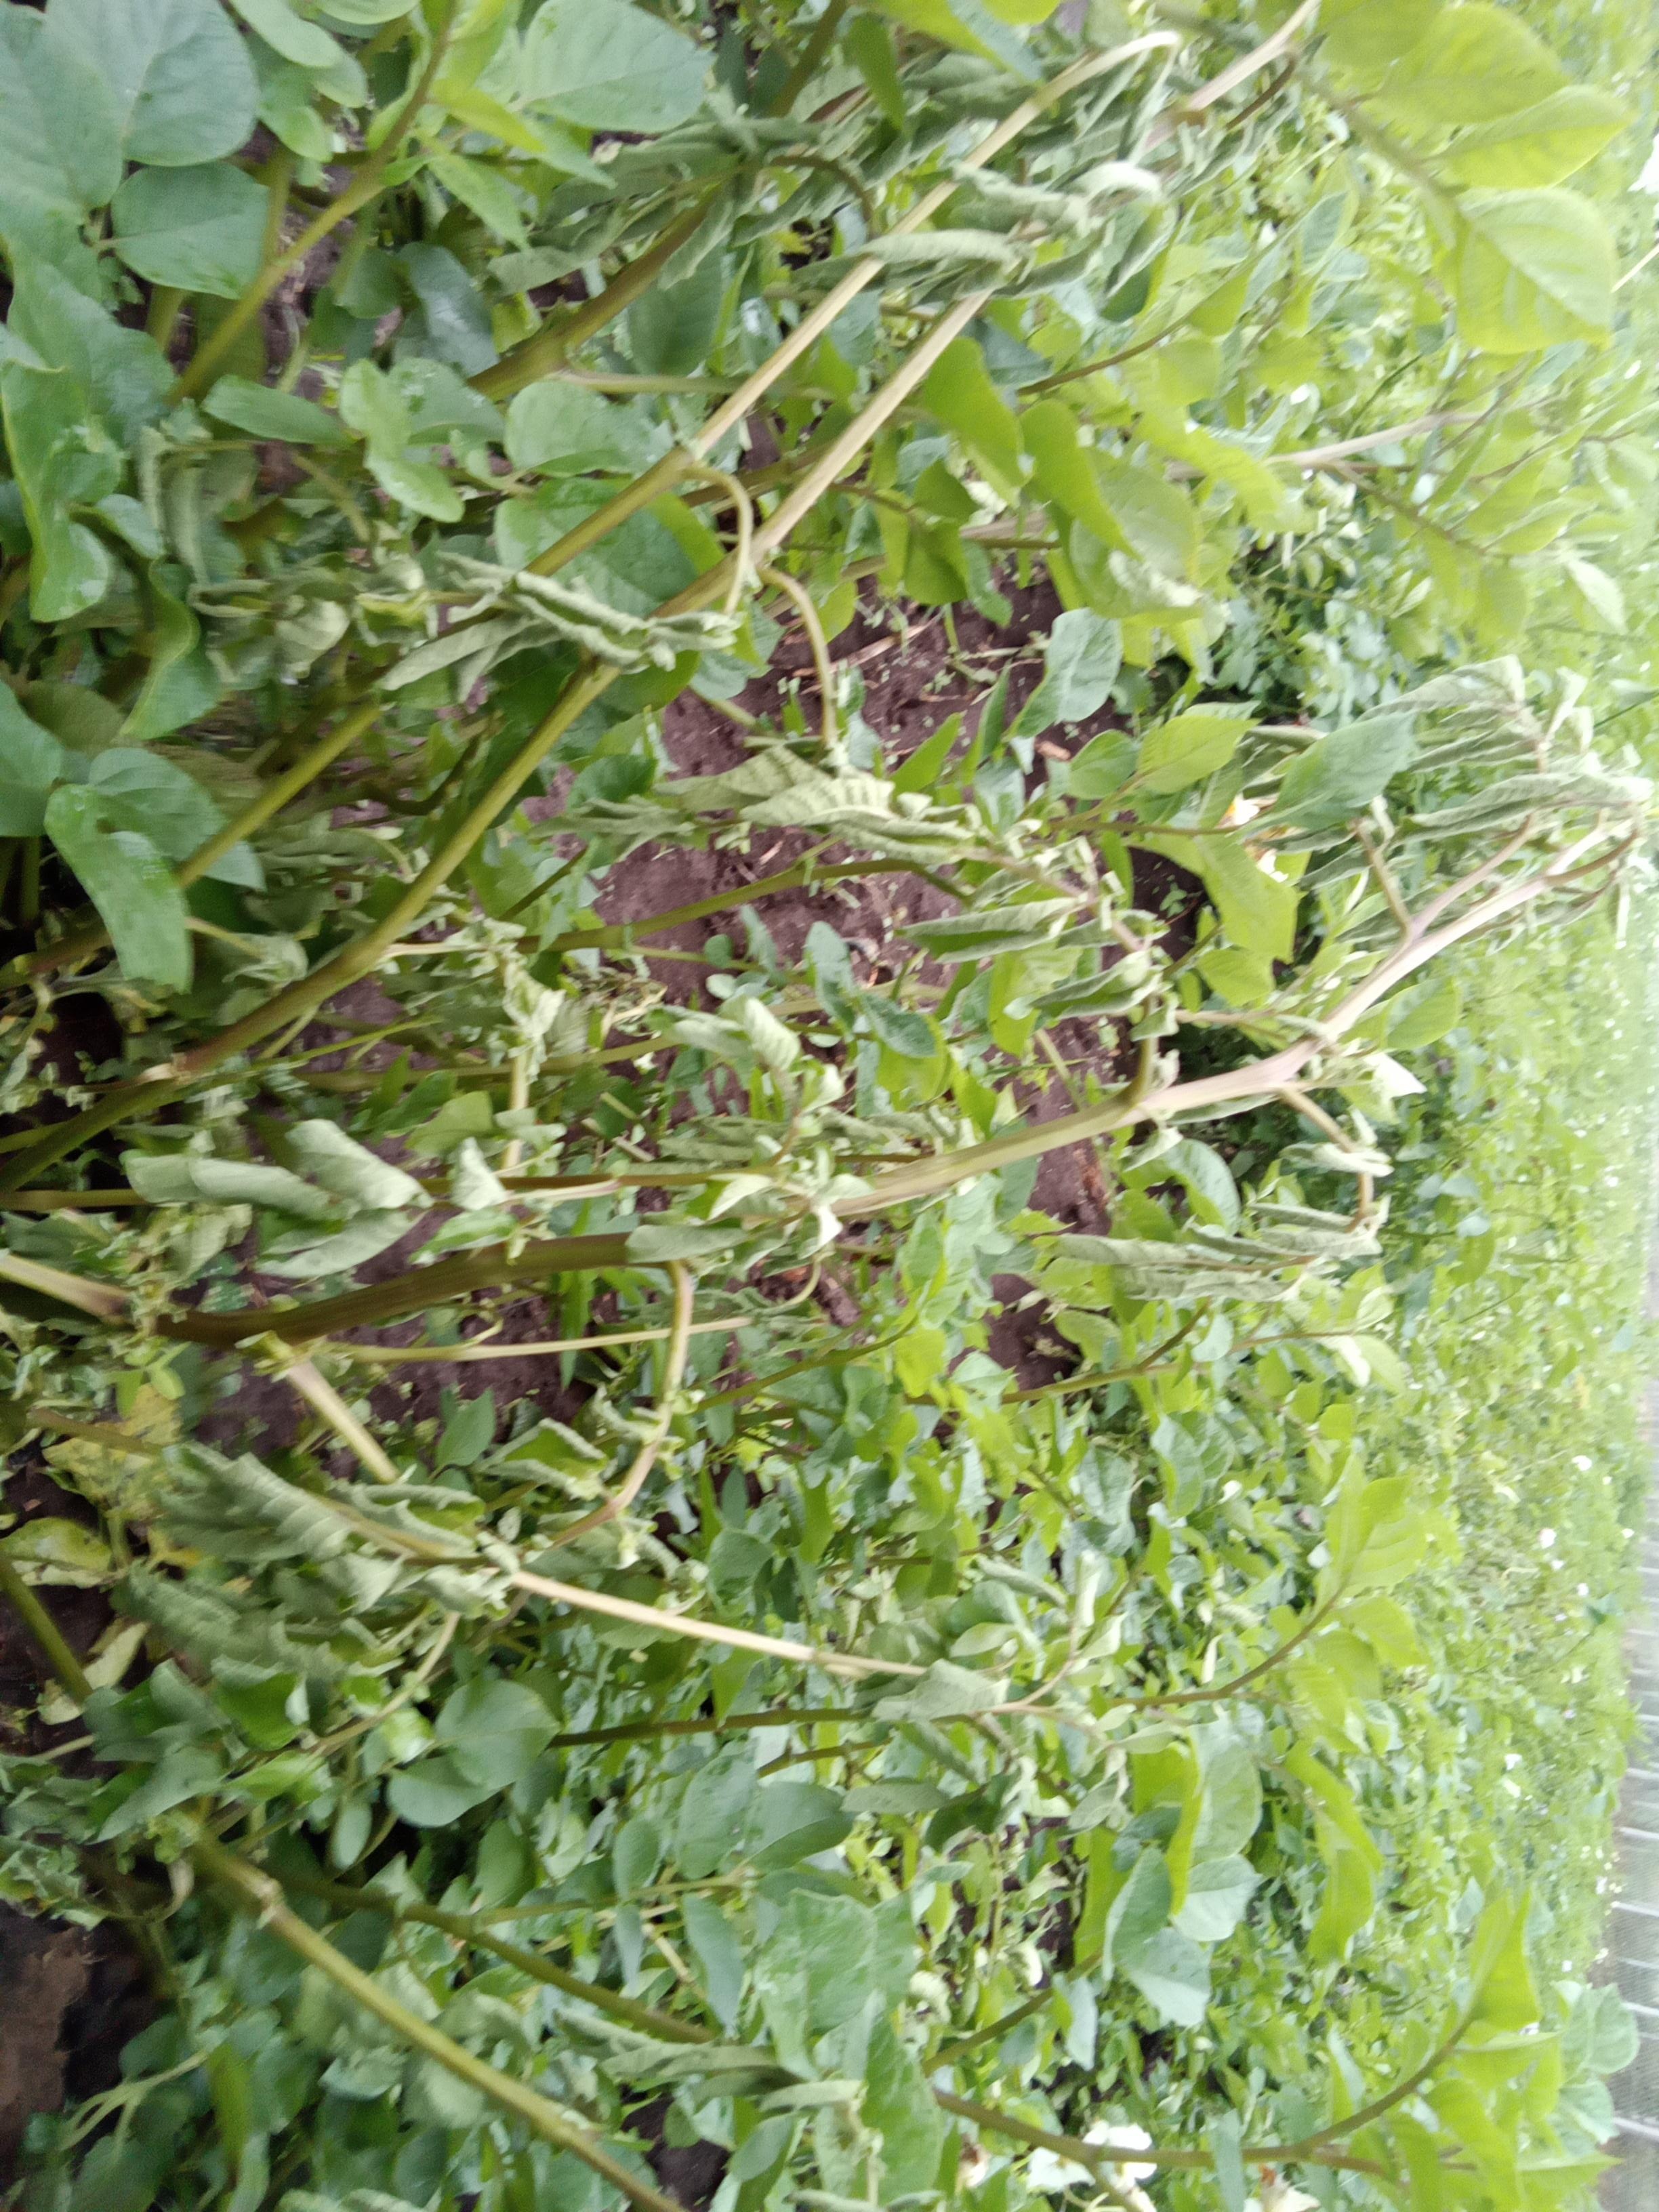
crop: potato
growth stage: flowering
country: Kenya
